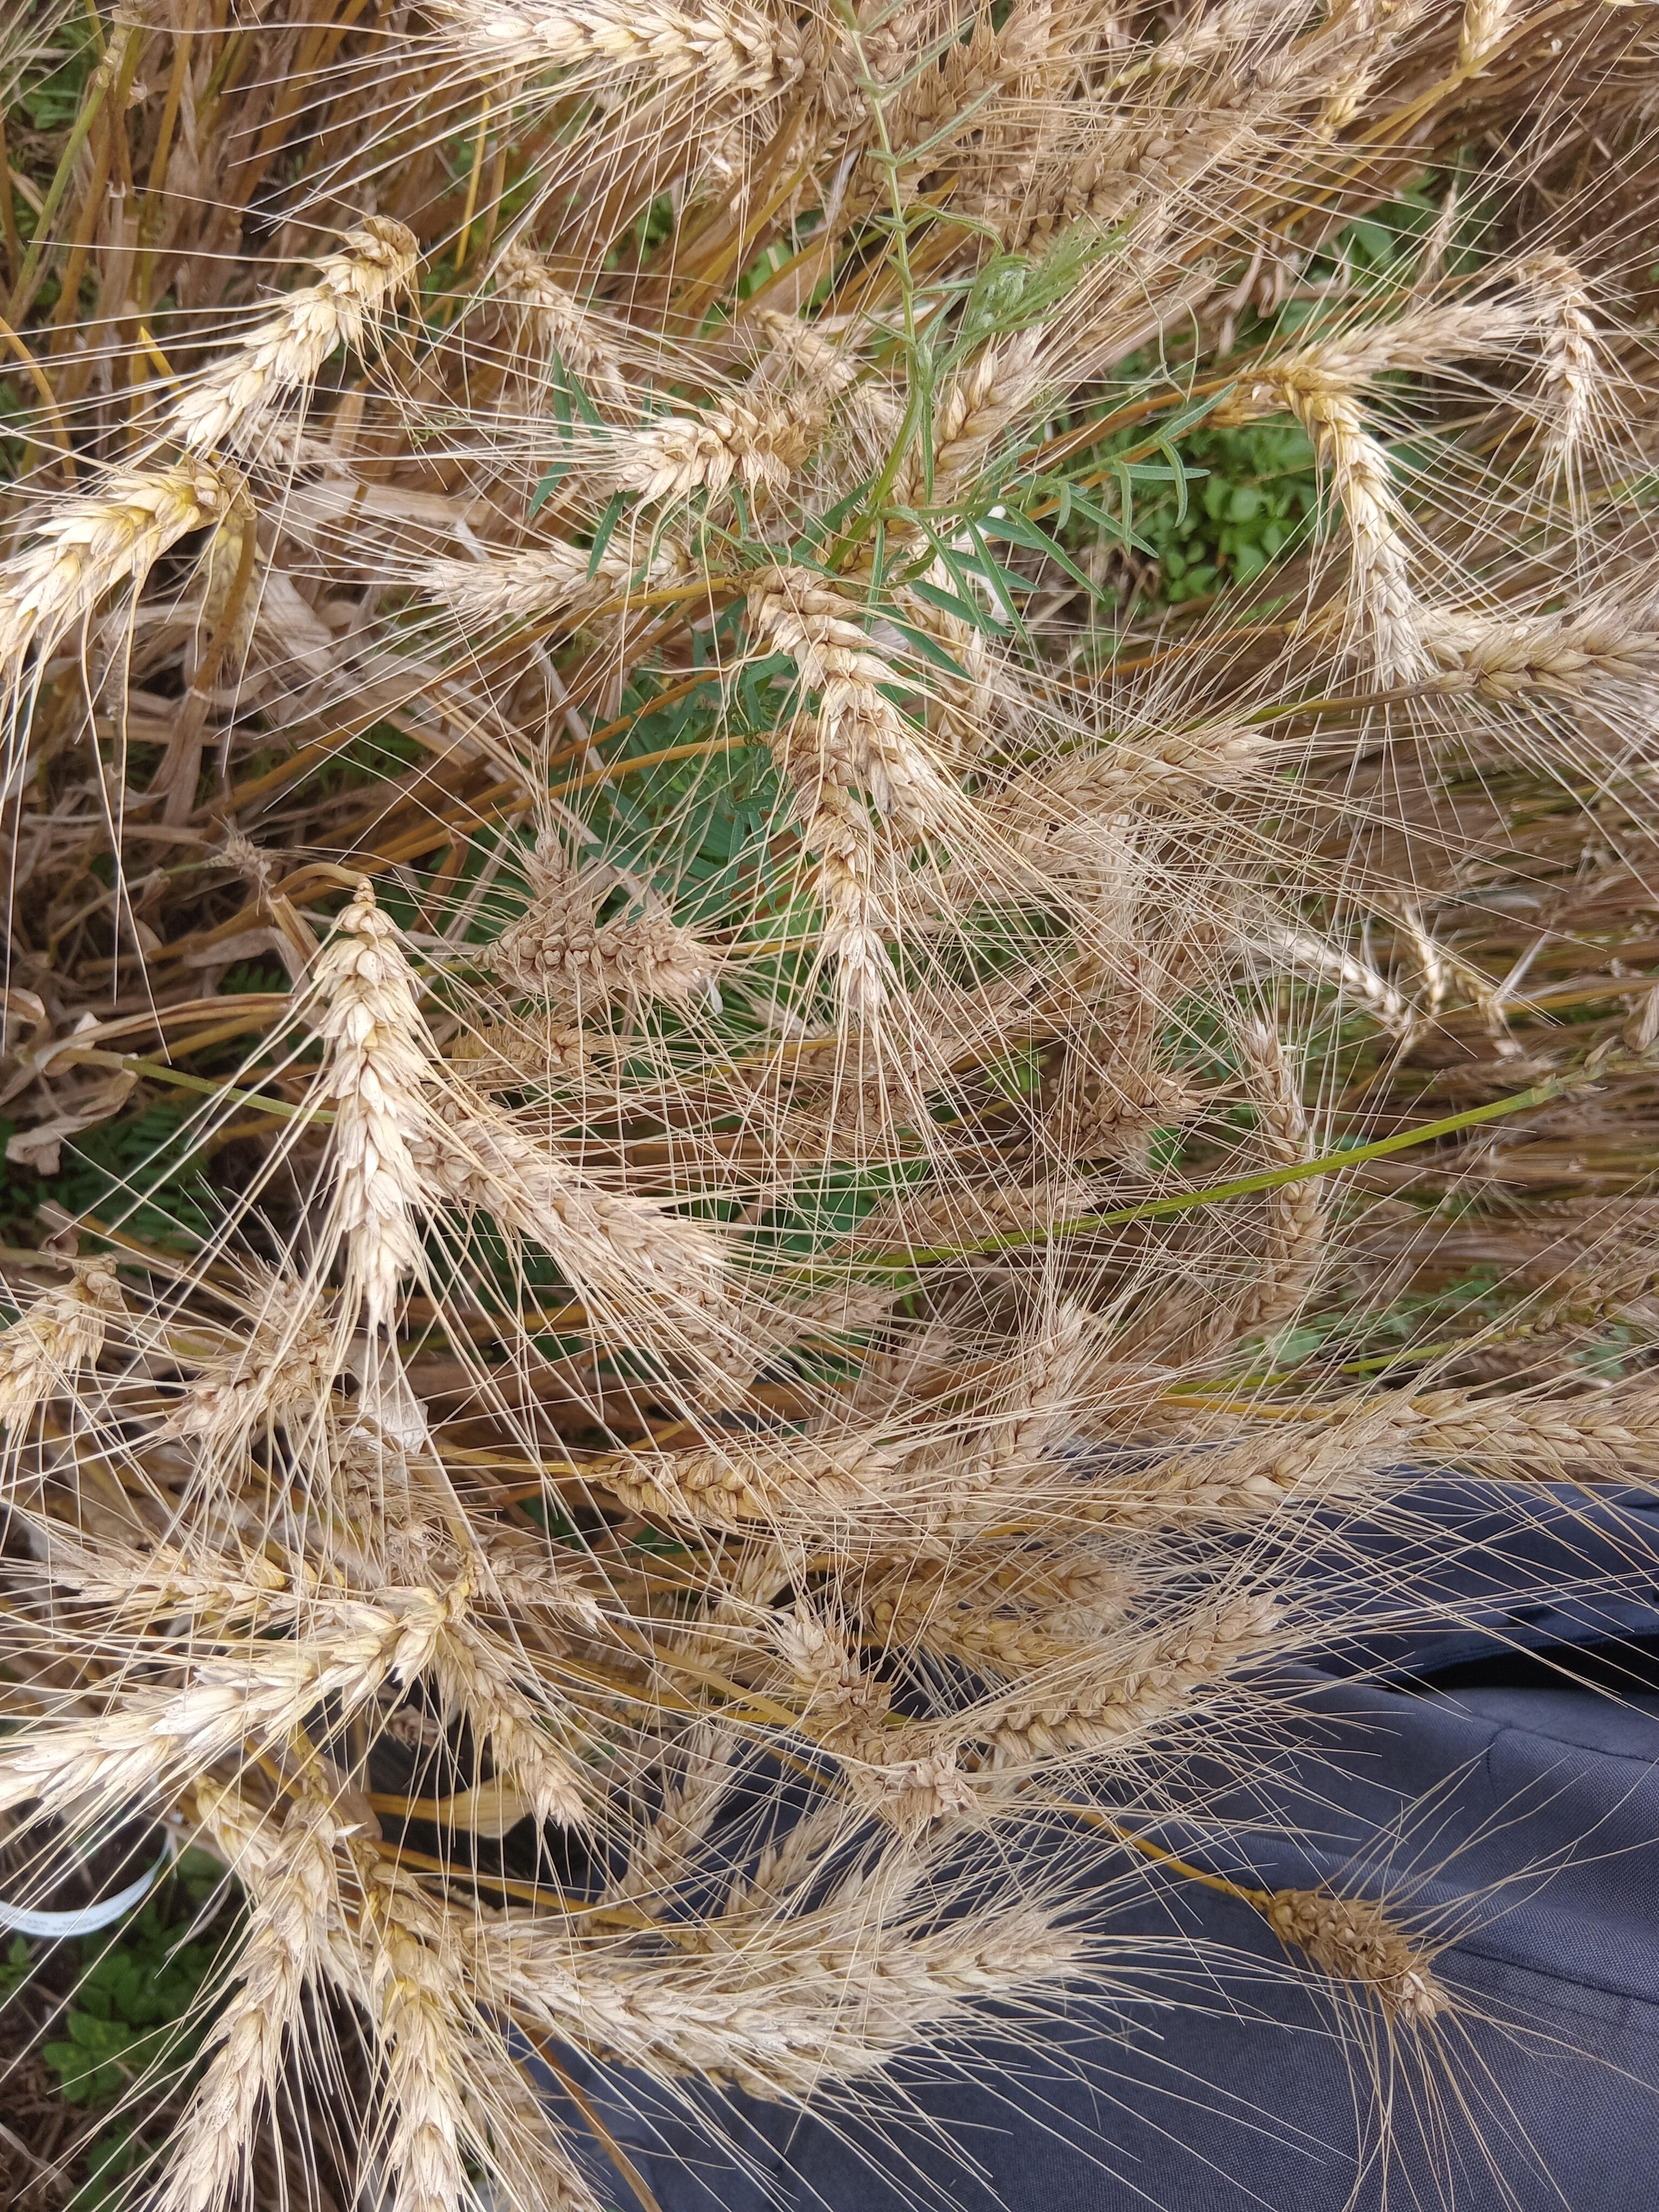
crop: wheat
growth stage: maturity
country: Kenya
